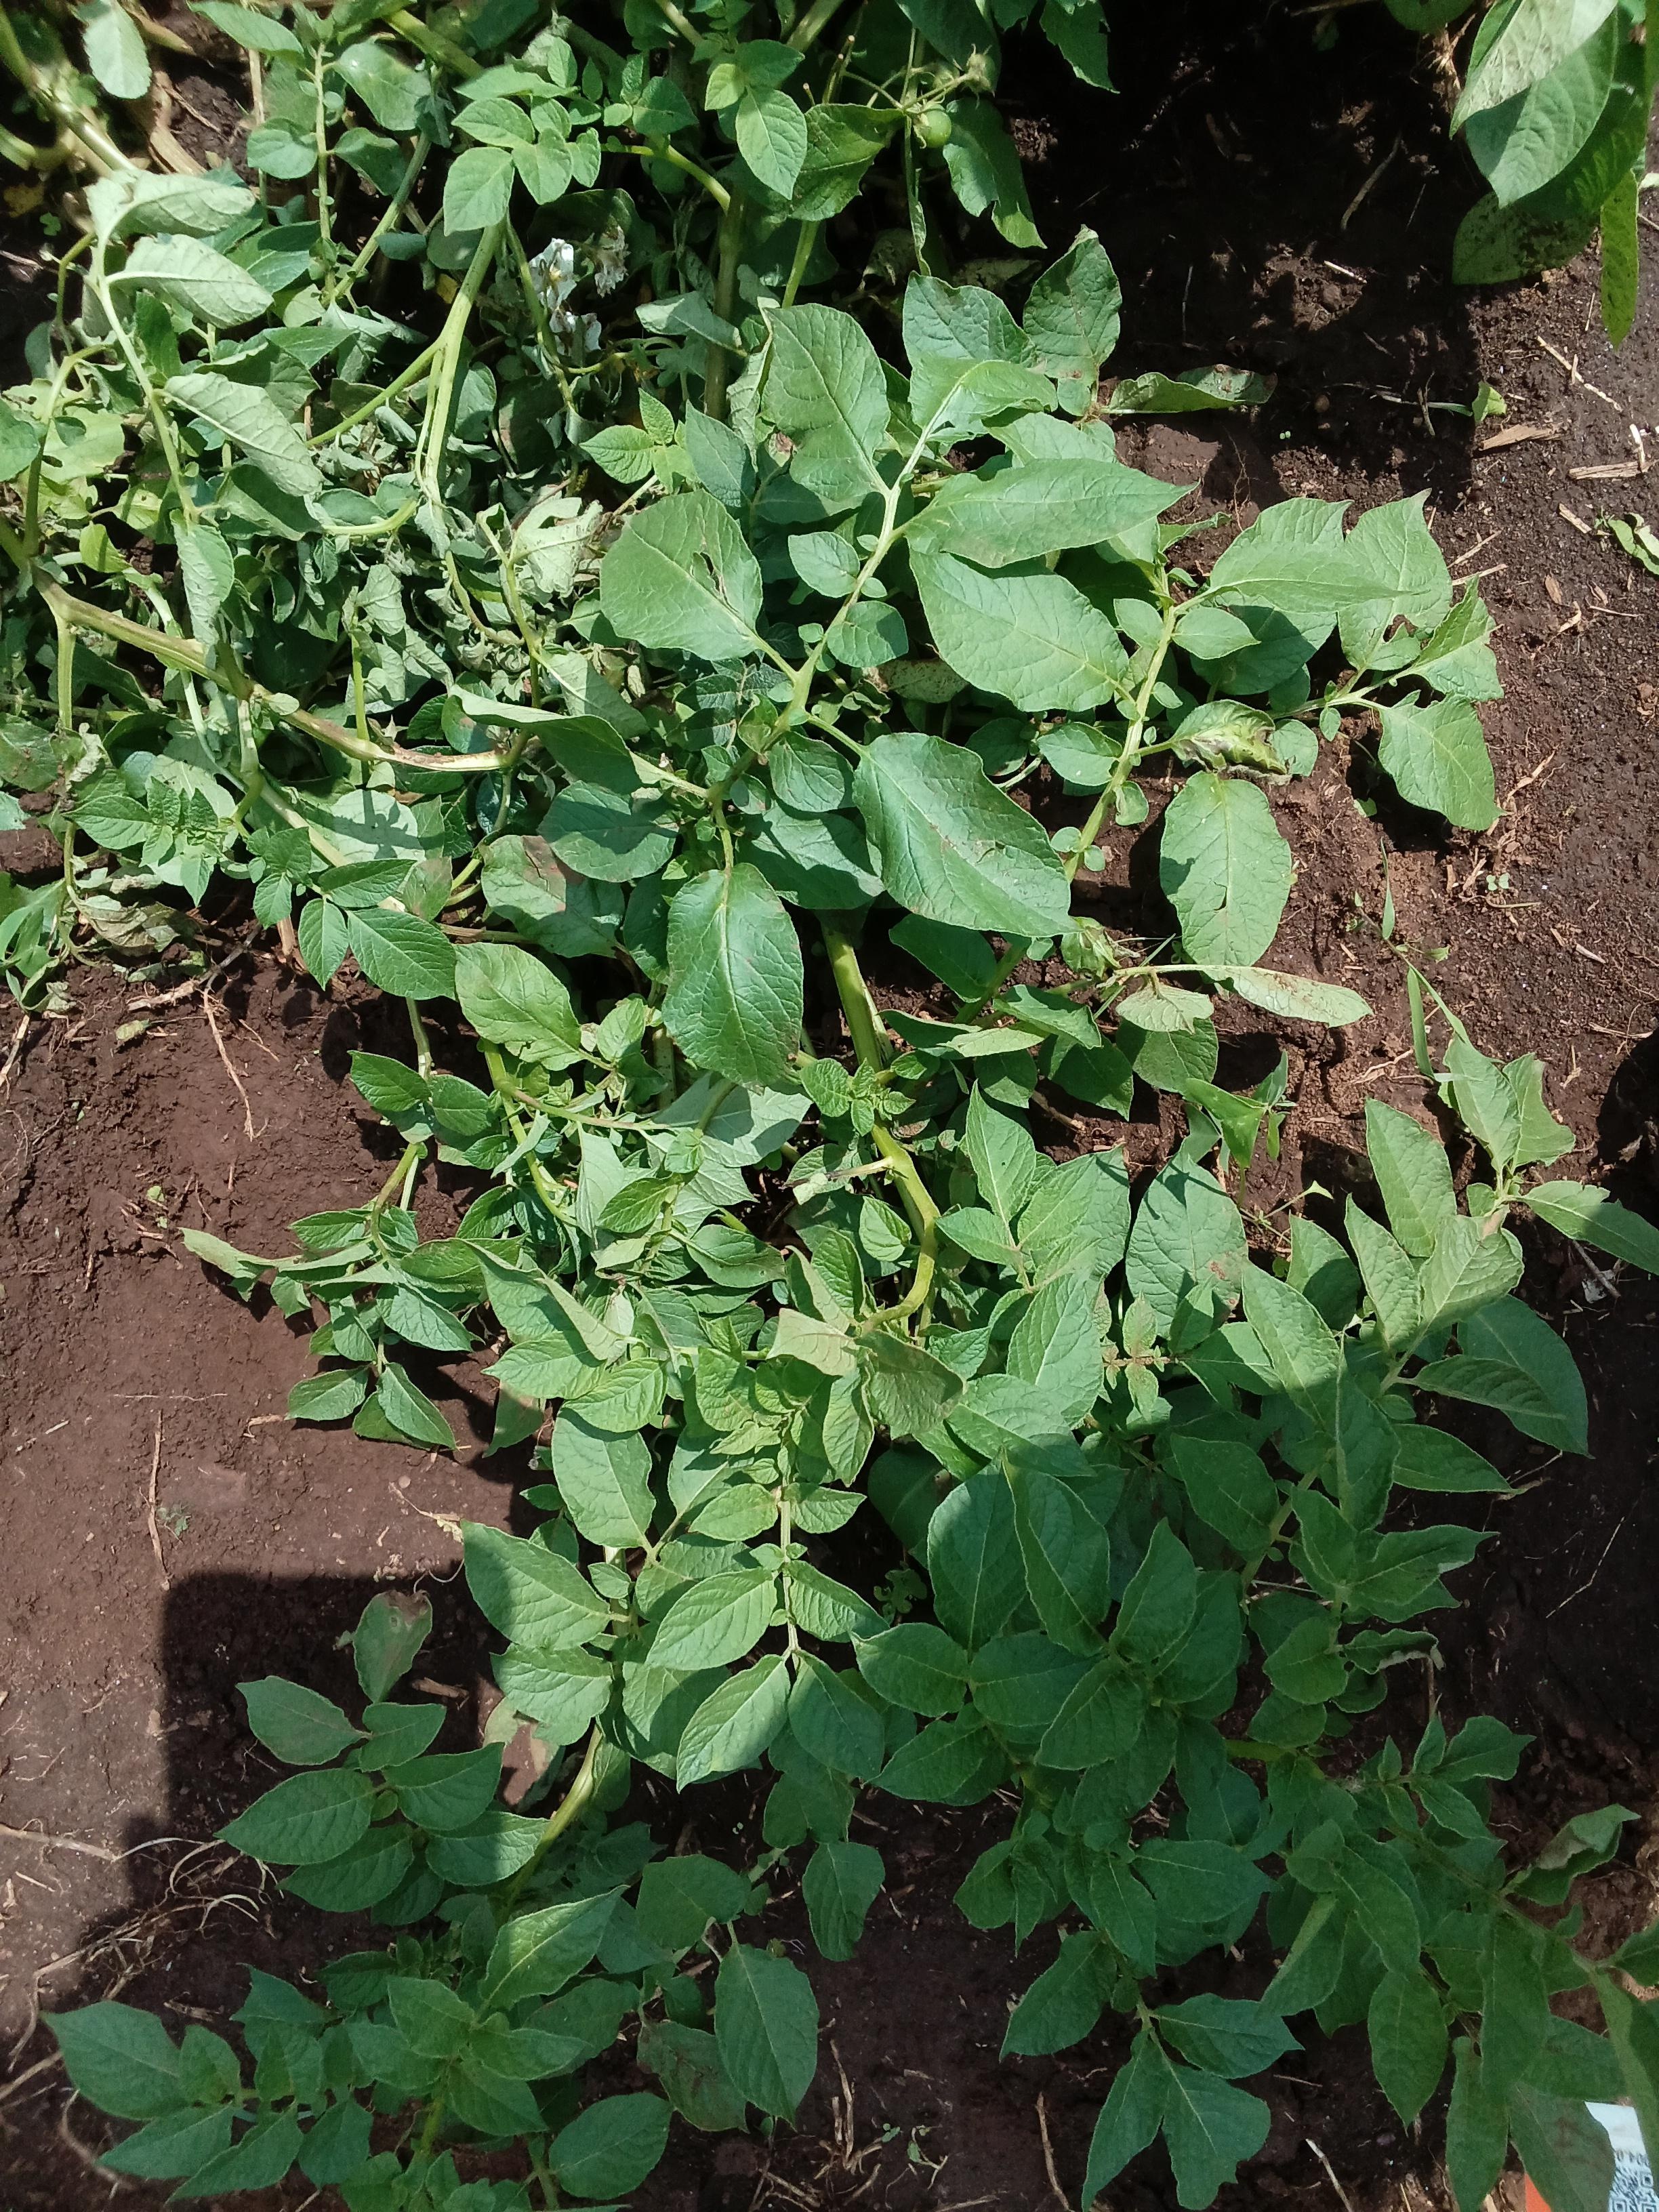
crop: potato
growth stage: vegetative
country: Kenya
